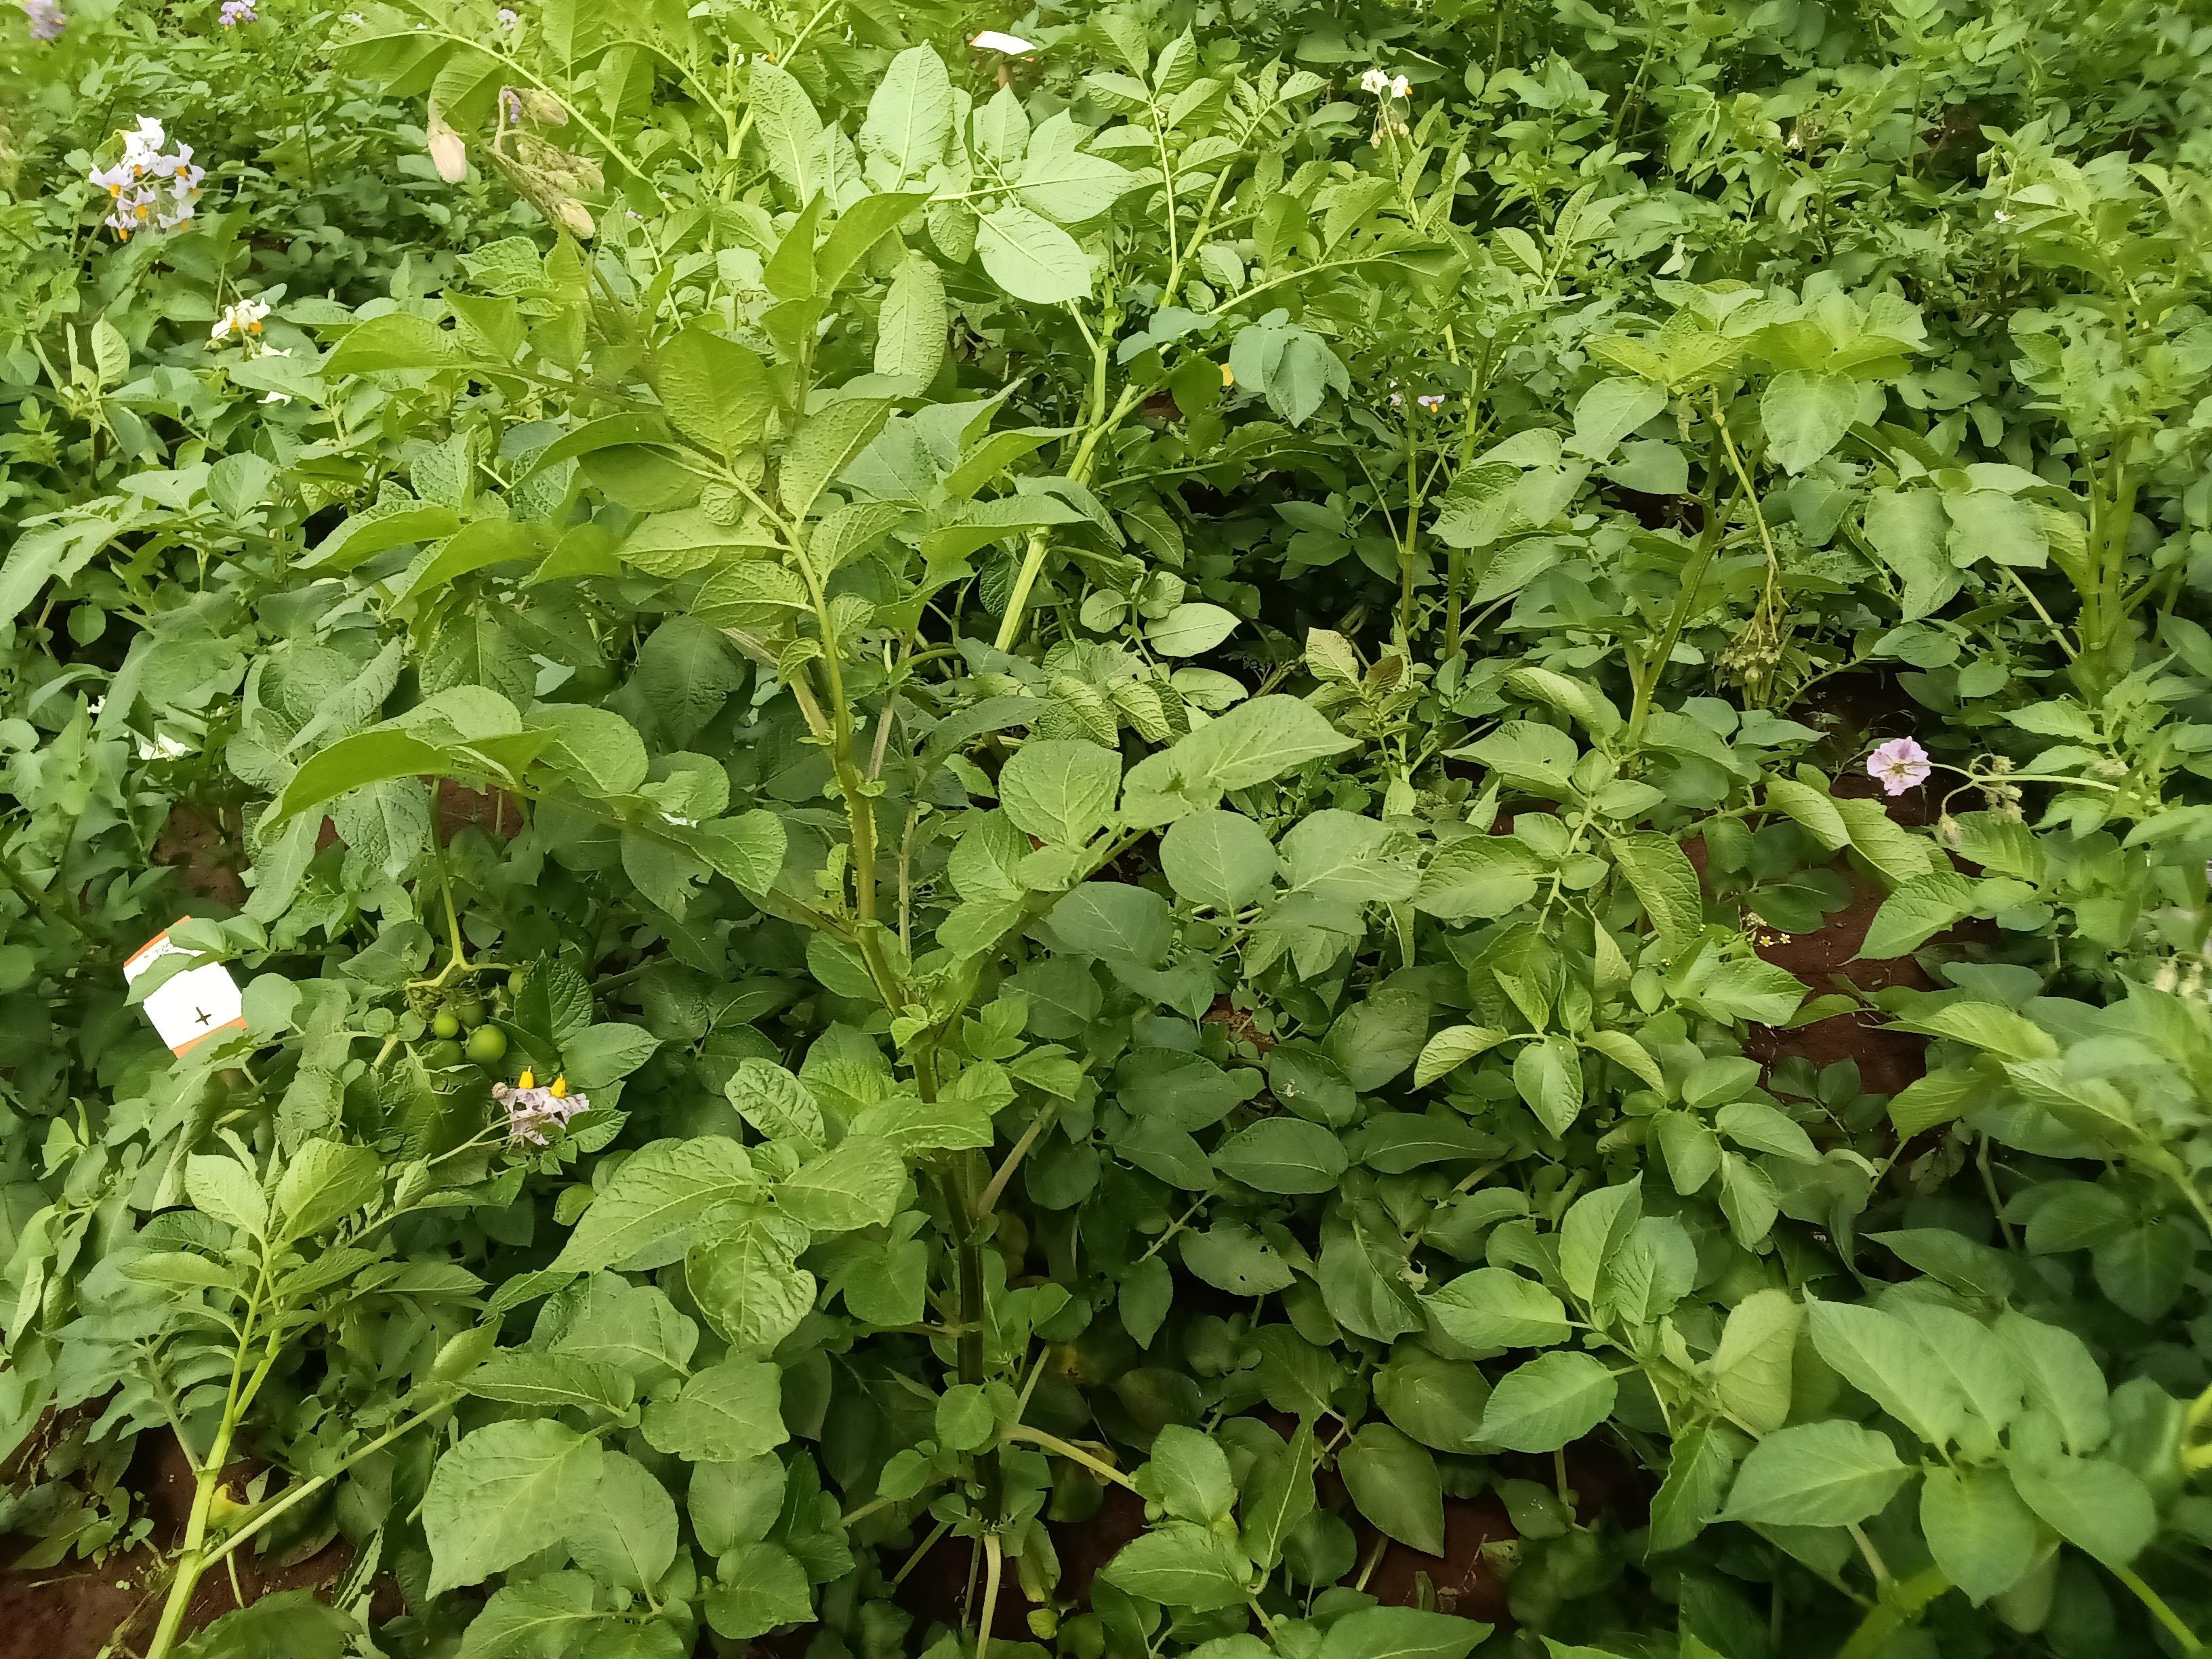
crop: potato
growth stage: flowering
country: Kenya
